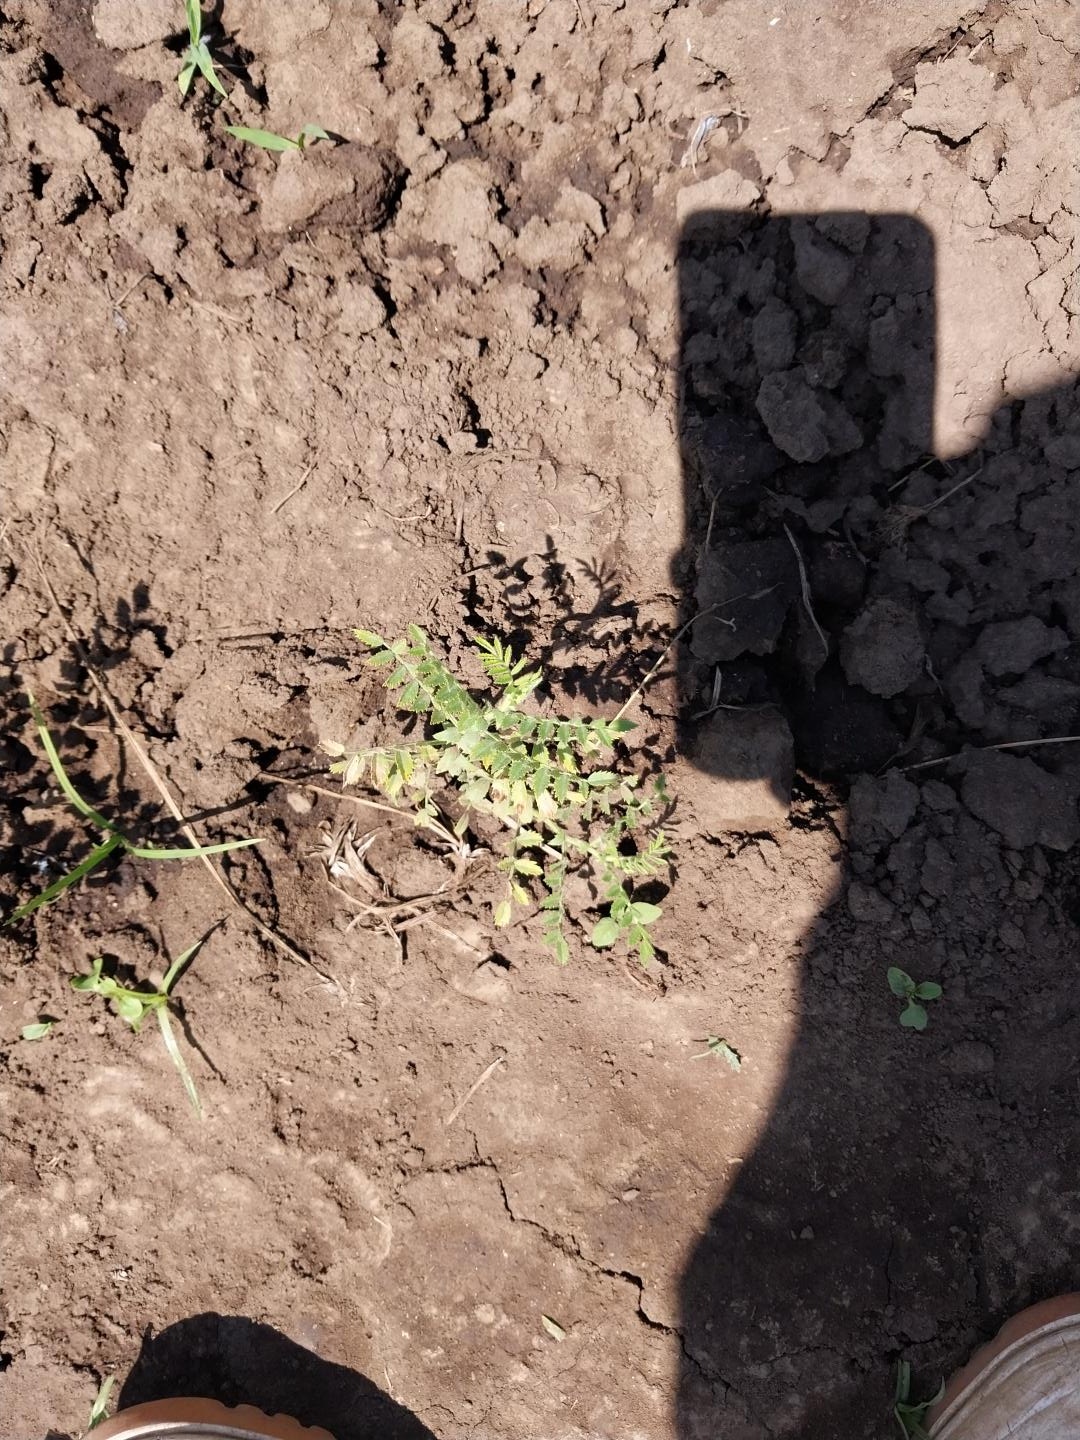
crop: chickpea
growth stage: vegetative
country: Tanzania
